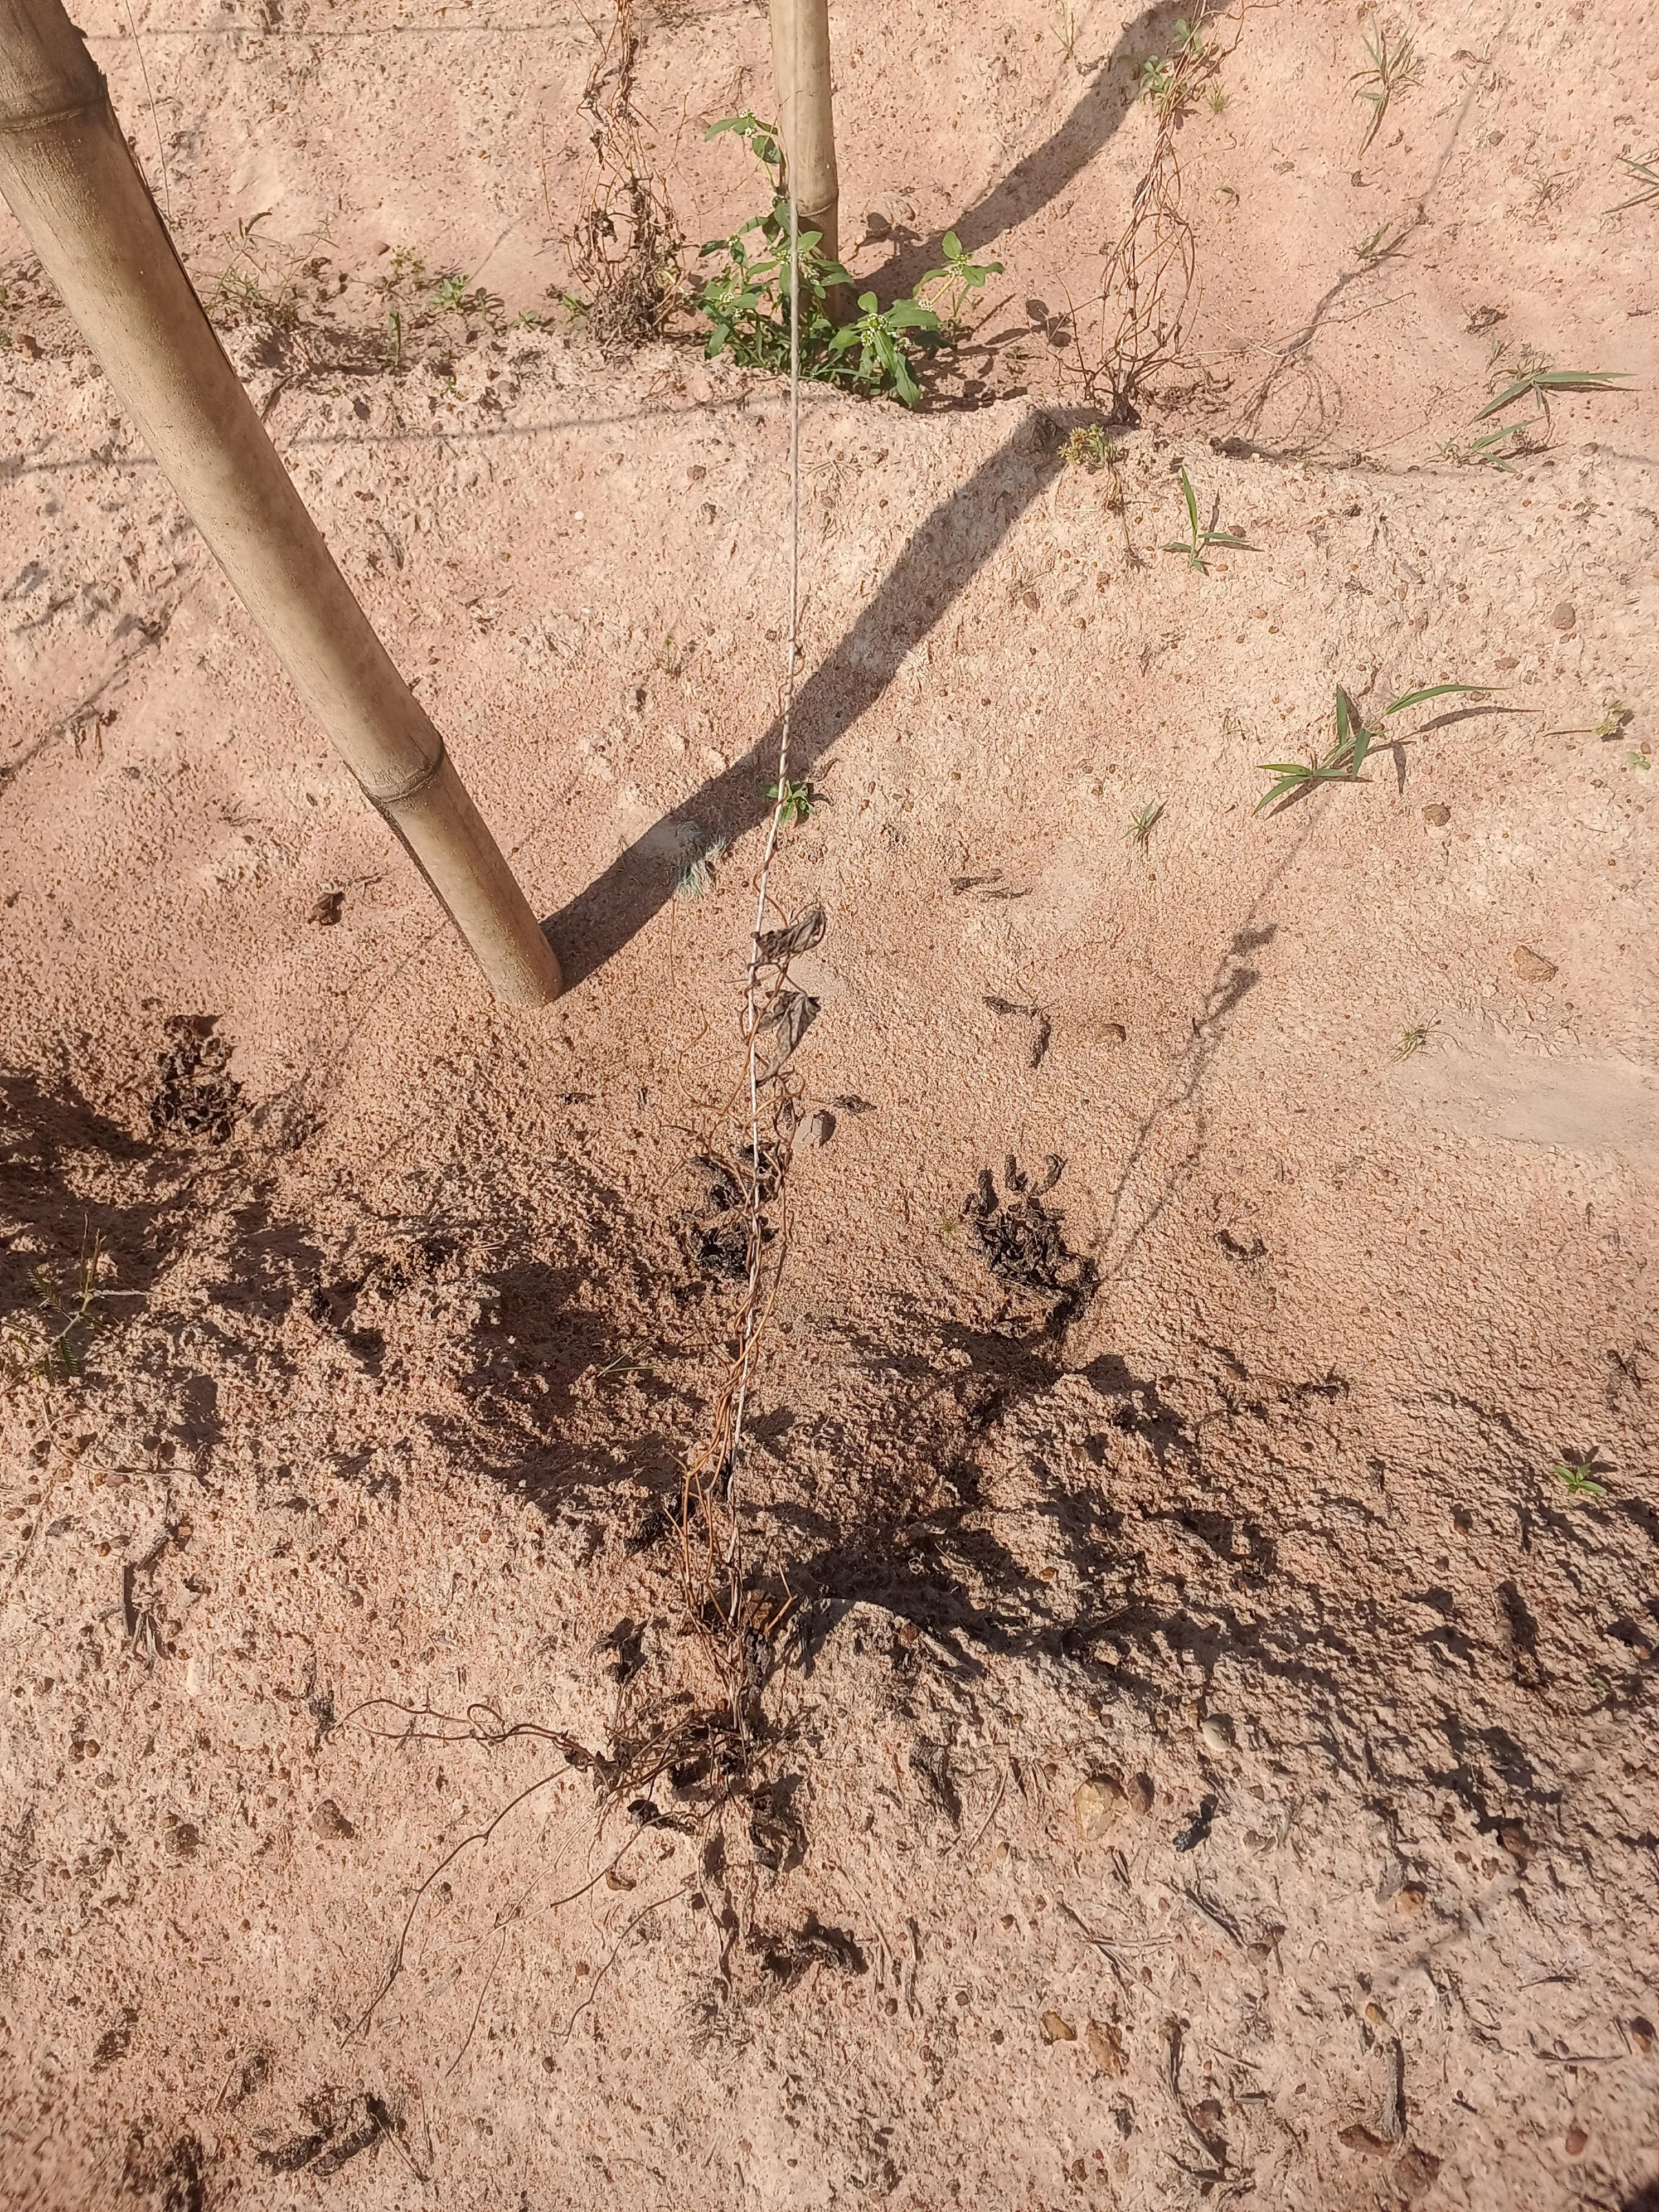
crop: yam
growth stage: maturity
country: Nigeria
